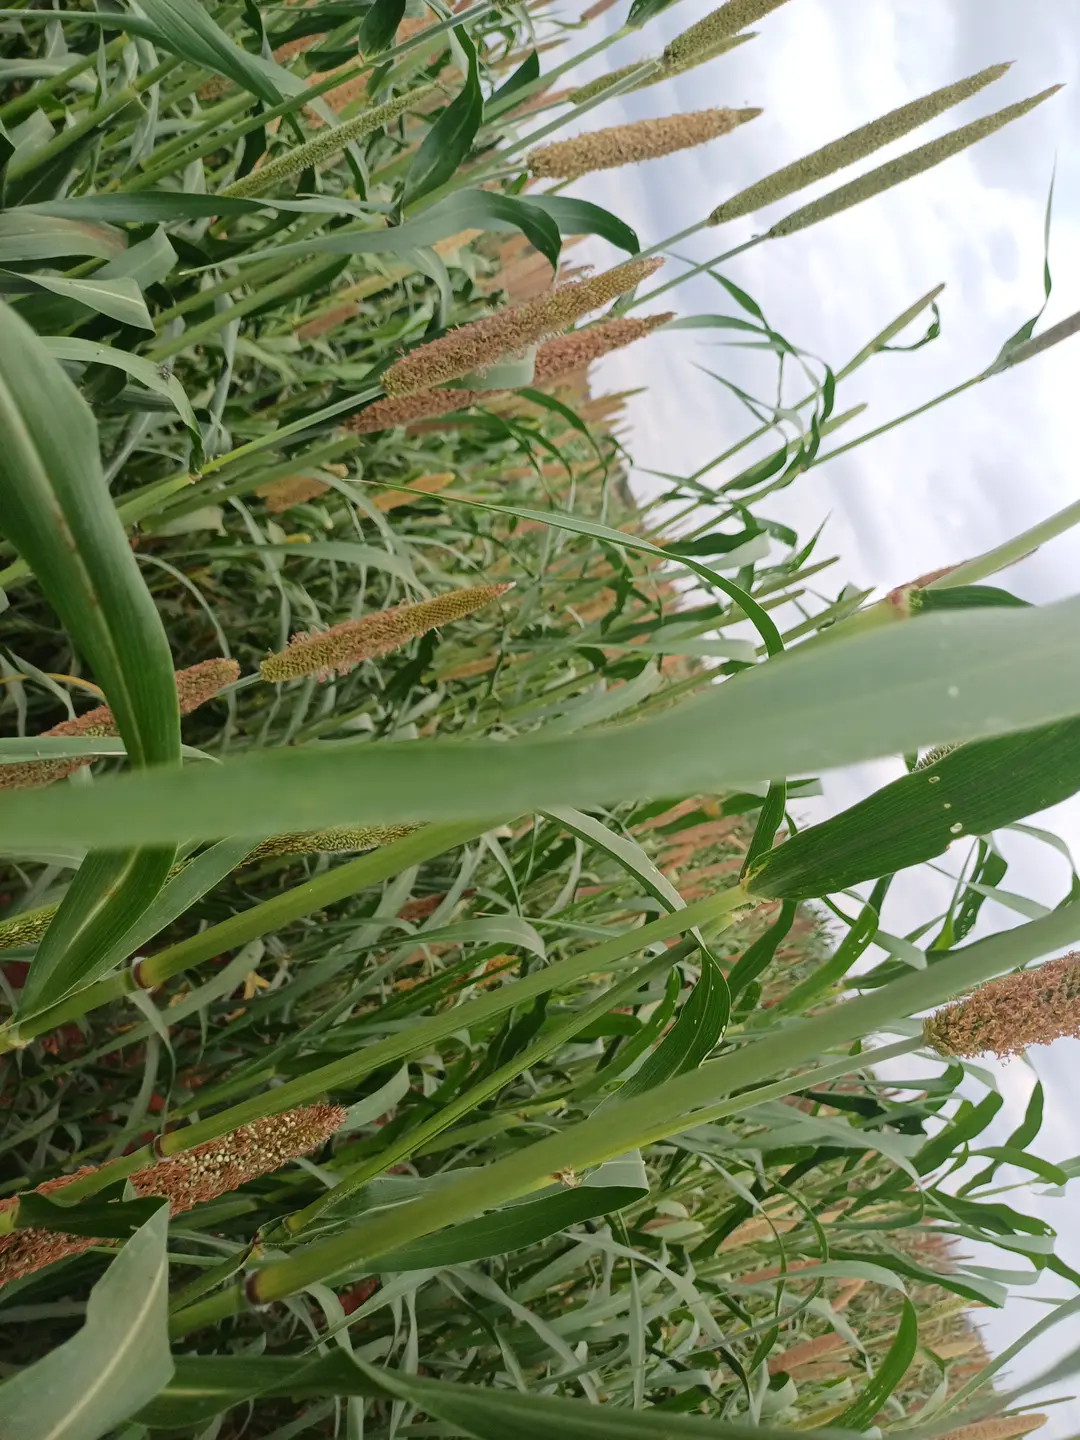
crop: pearl millet
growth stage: filling grain
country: Kenya
